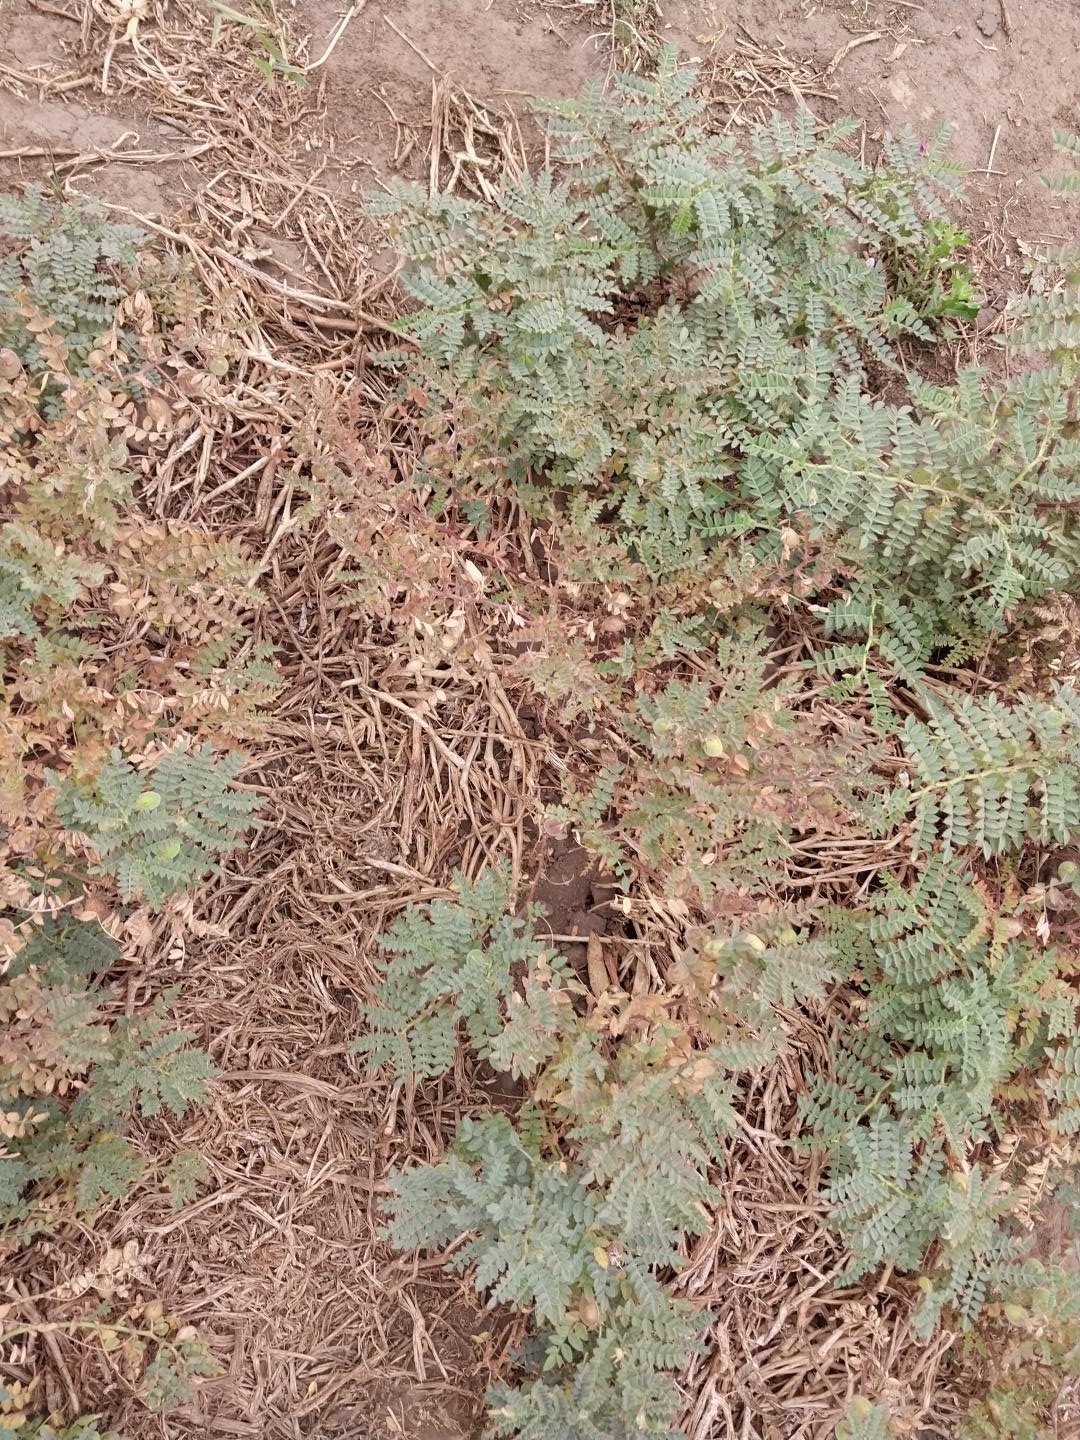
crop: chickpea
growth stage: development pod
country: Tanzania
